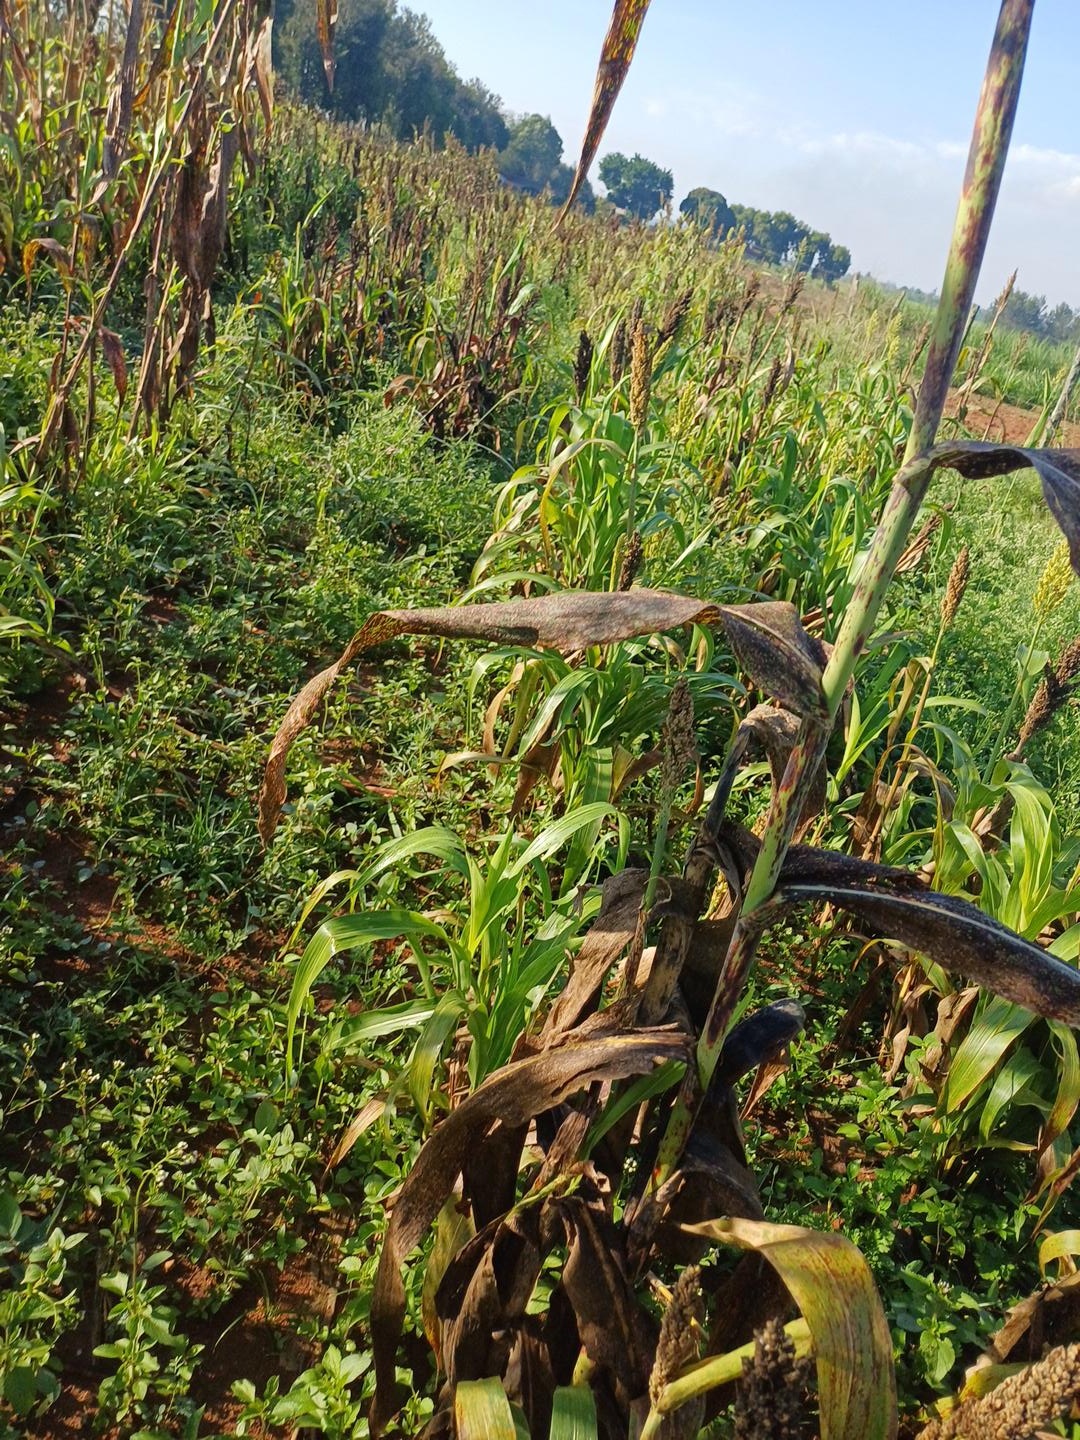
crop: sorghum
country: Kenya
